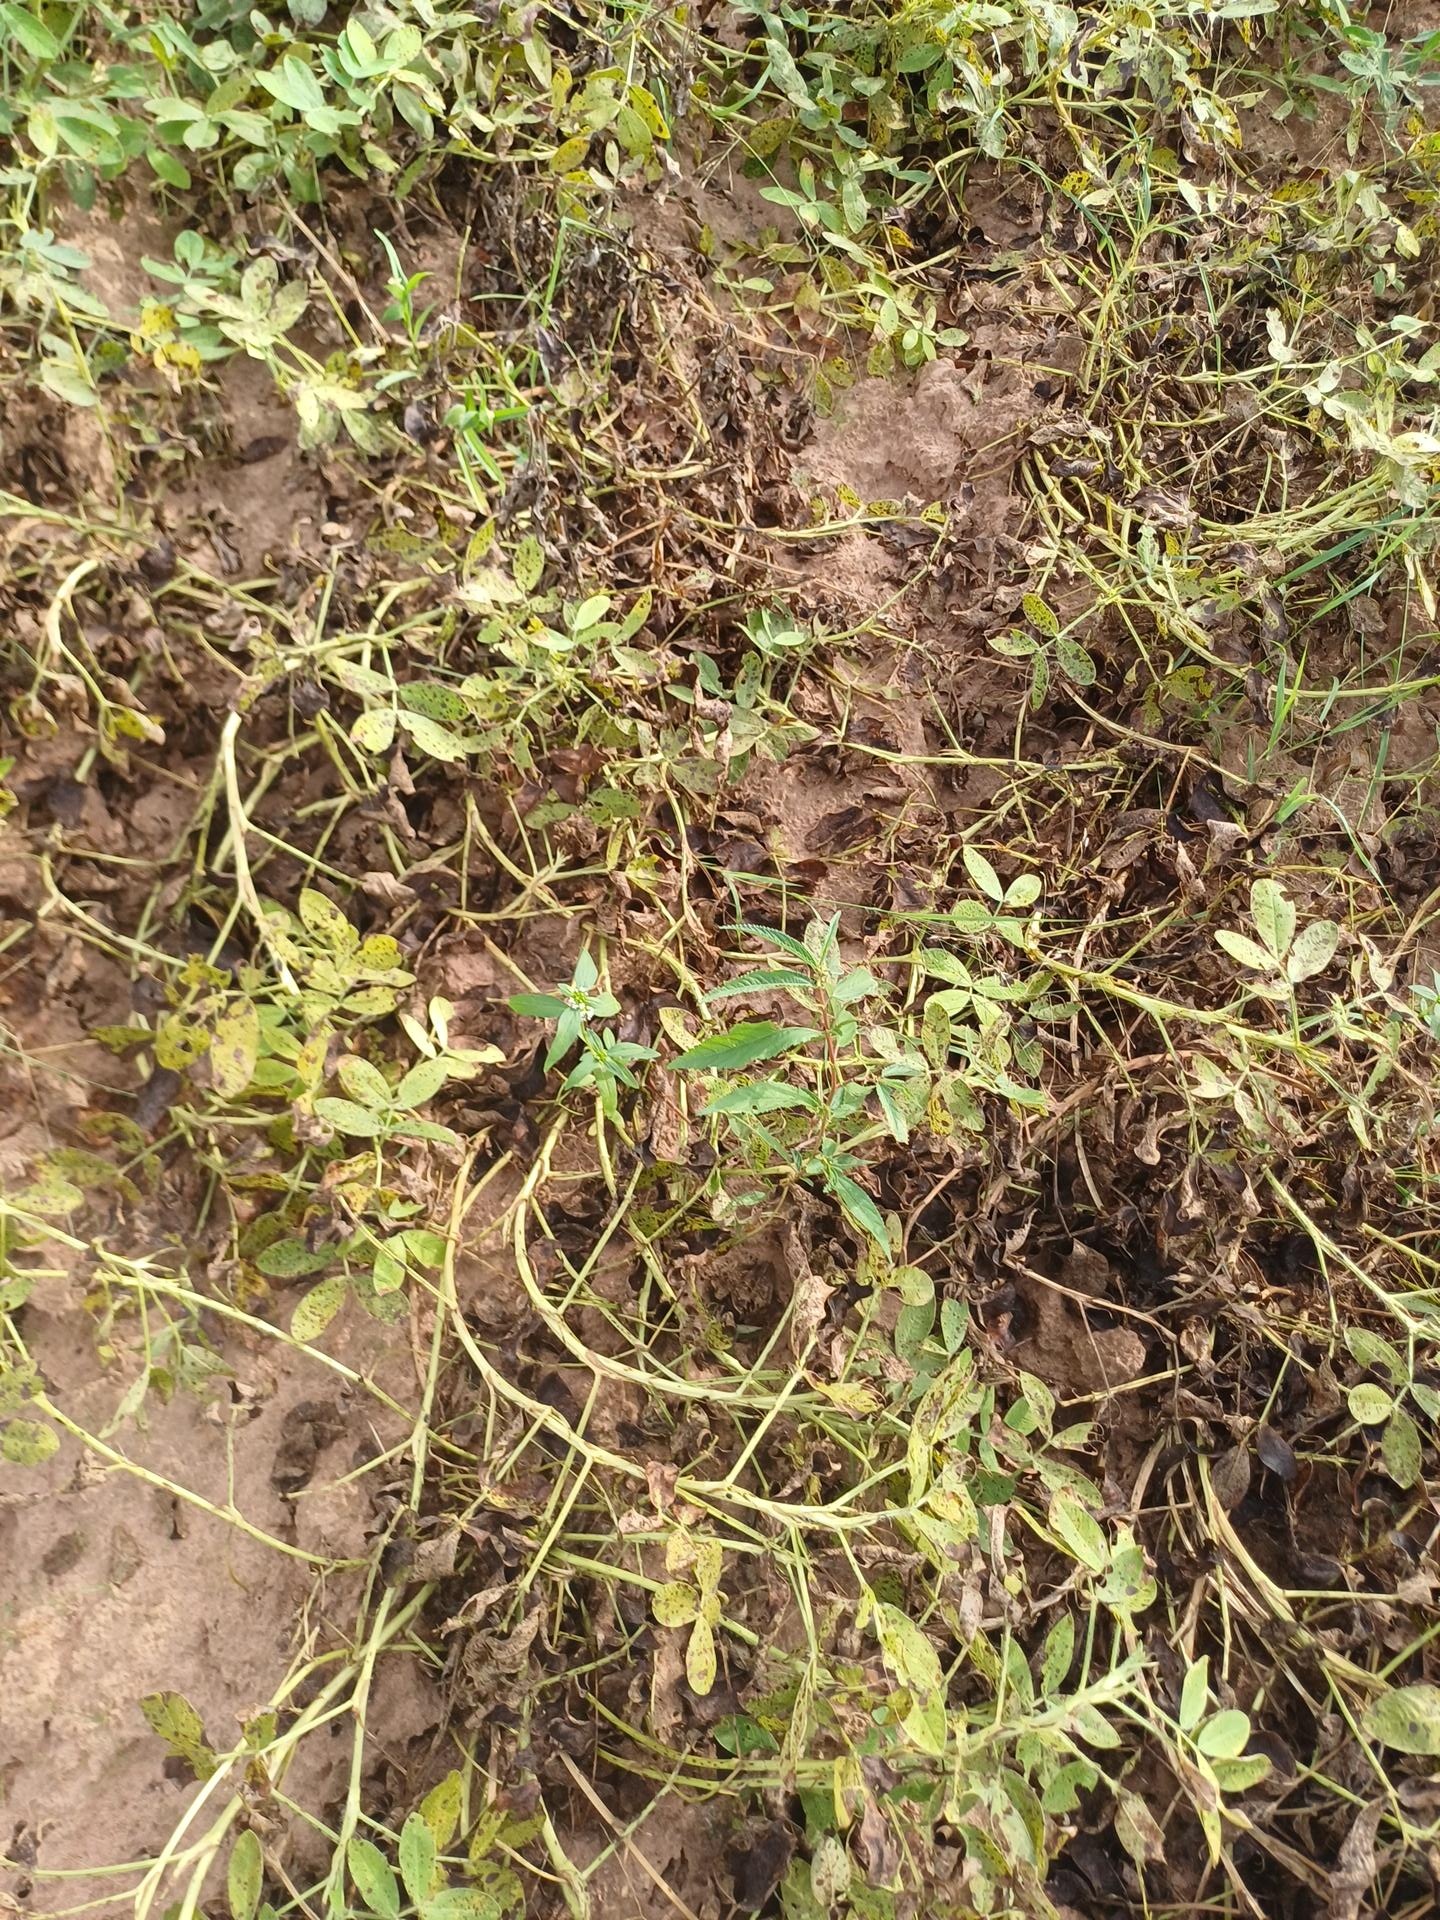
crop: groundnut
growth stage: flowering
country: Senegal
